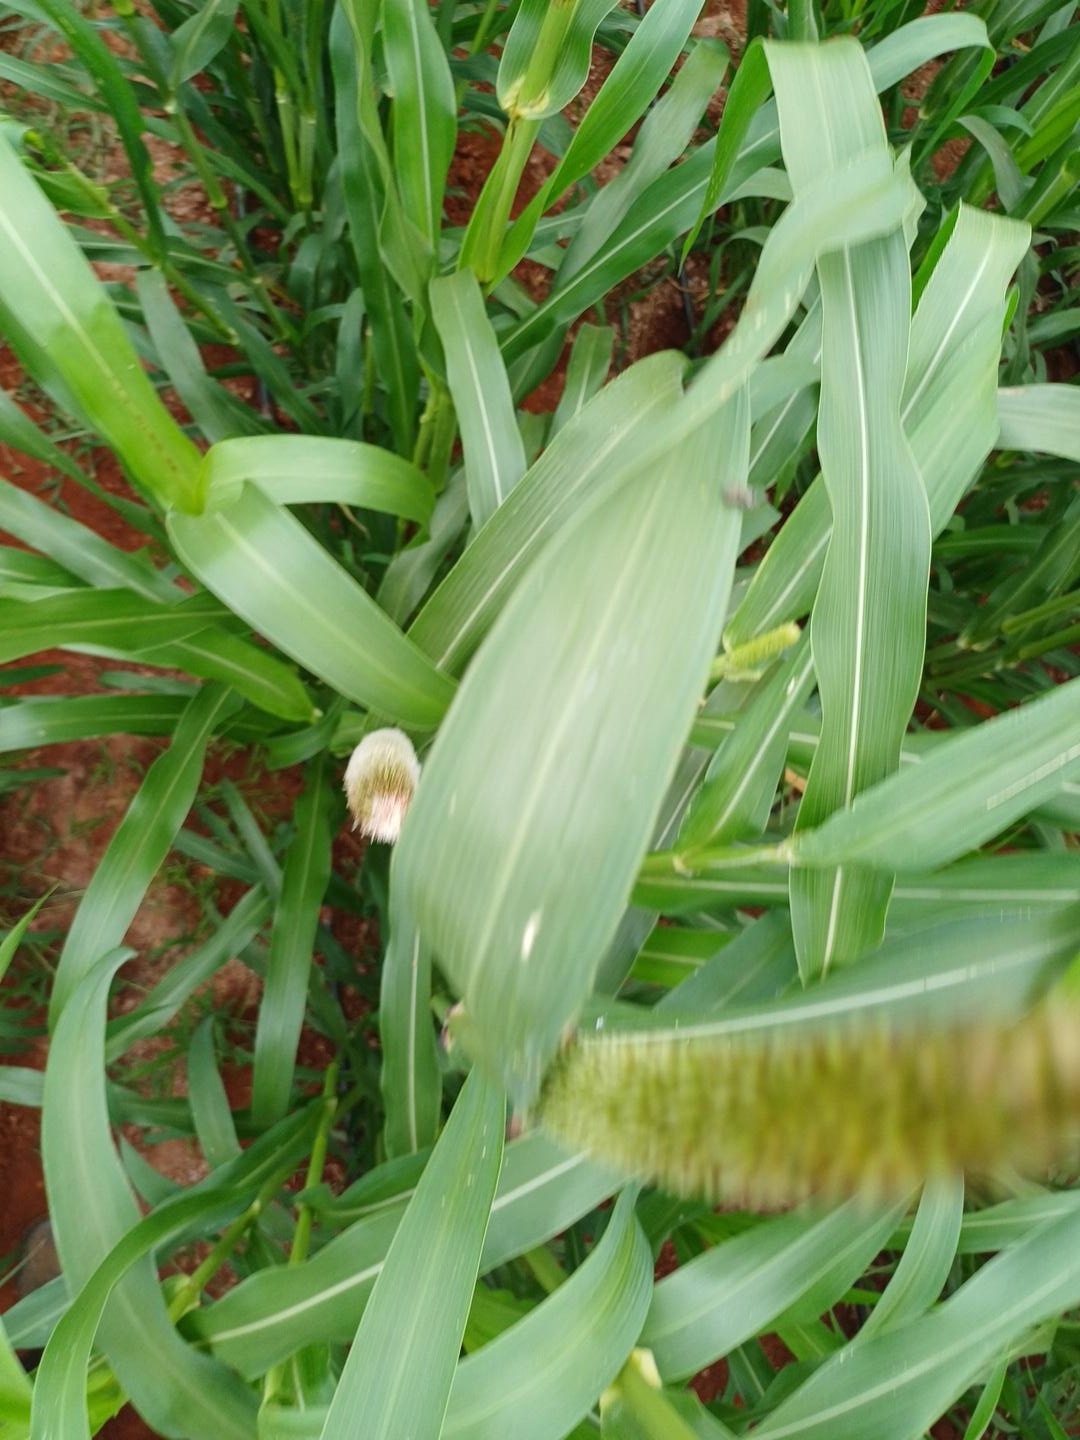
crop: pearl millet
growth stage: flowering
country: Kenya
